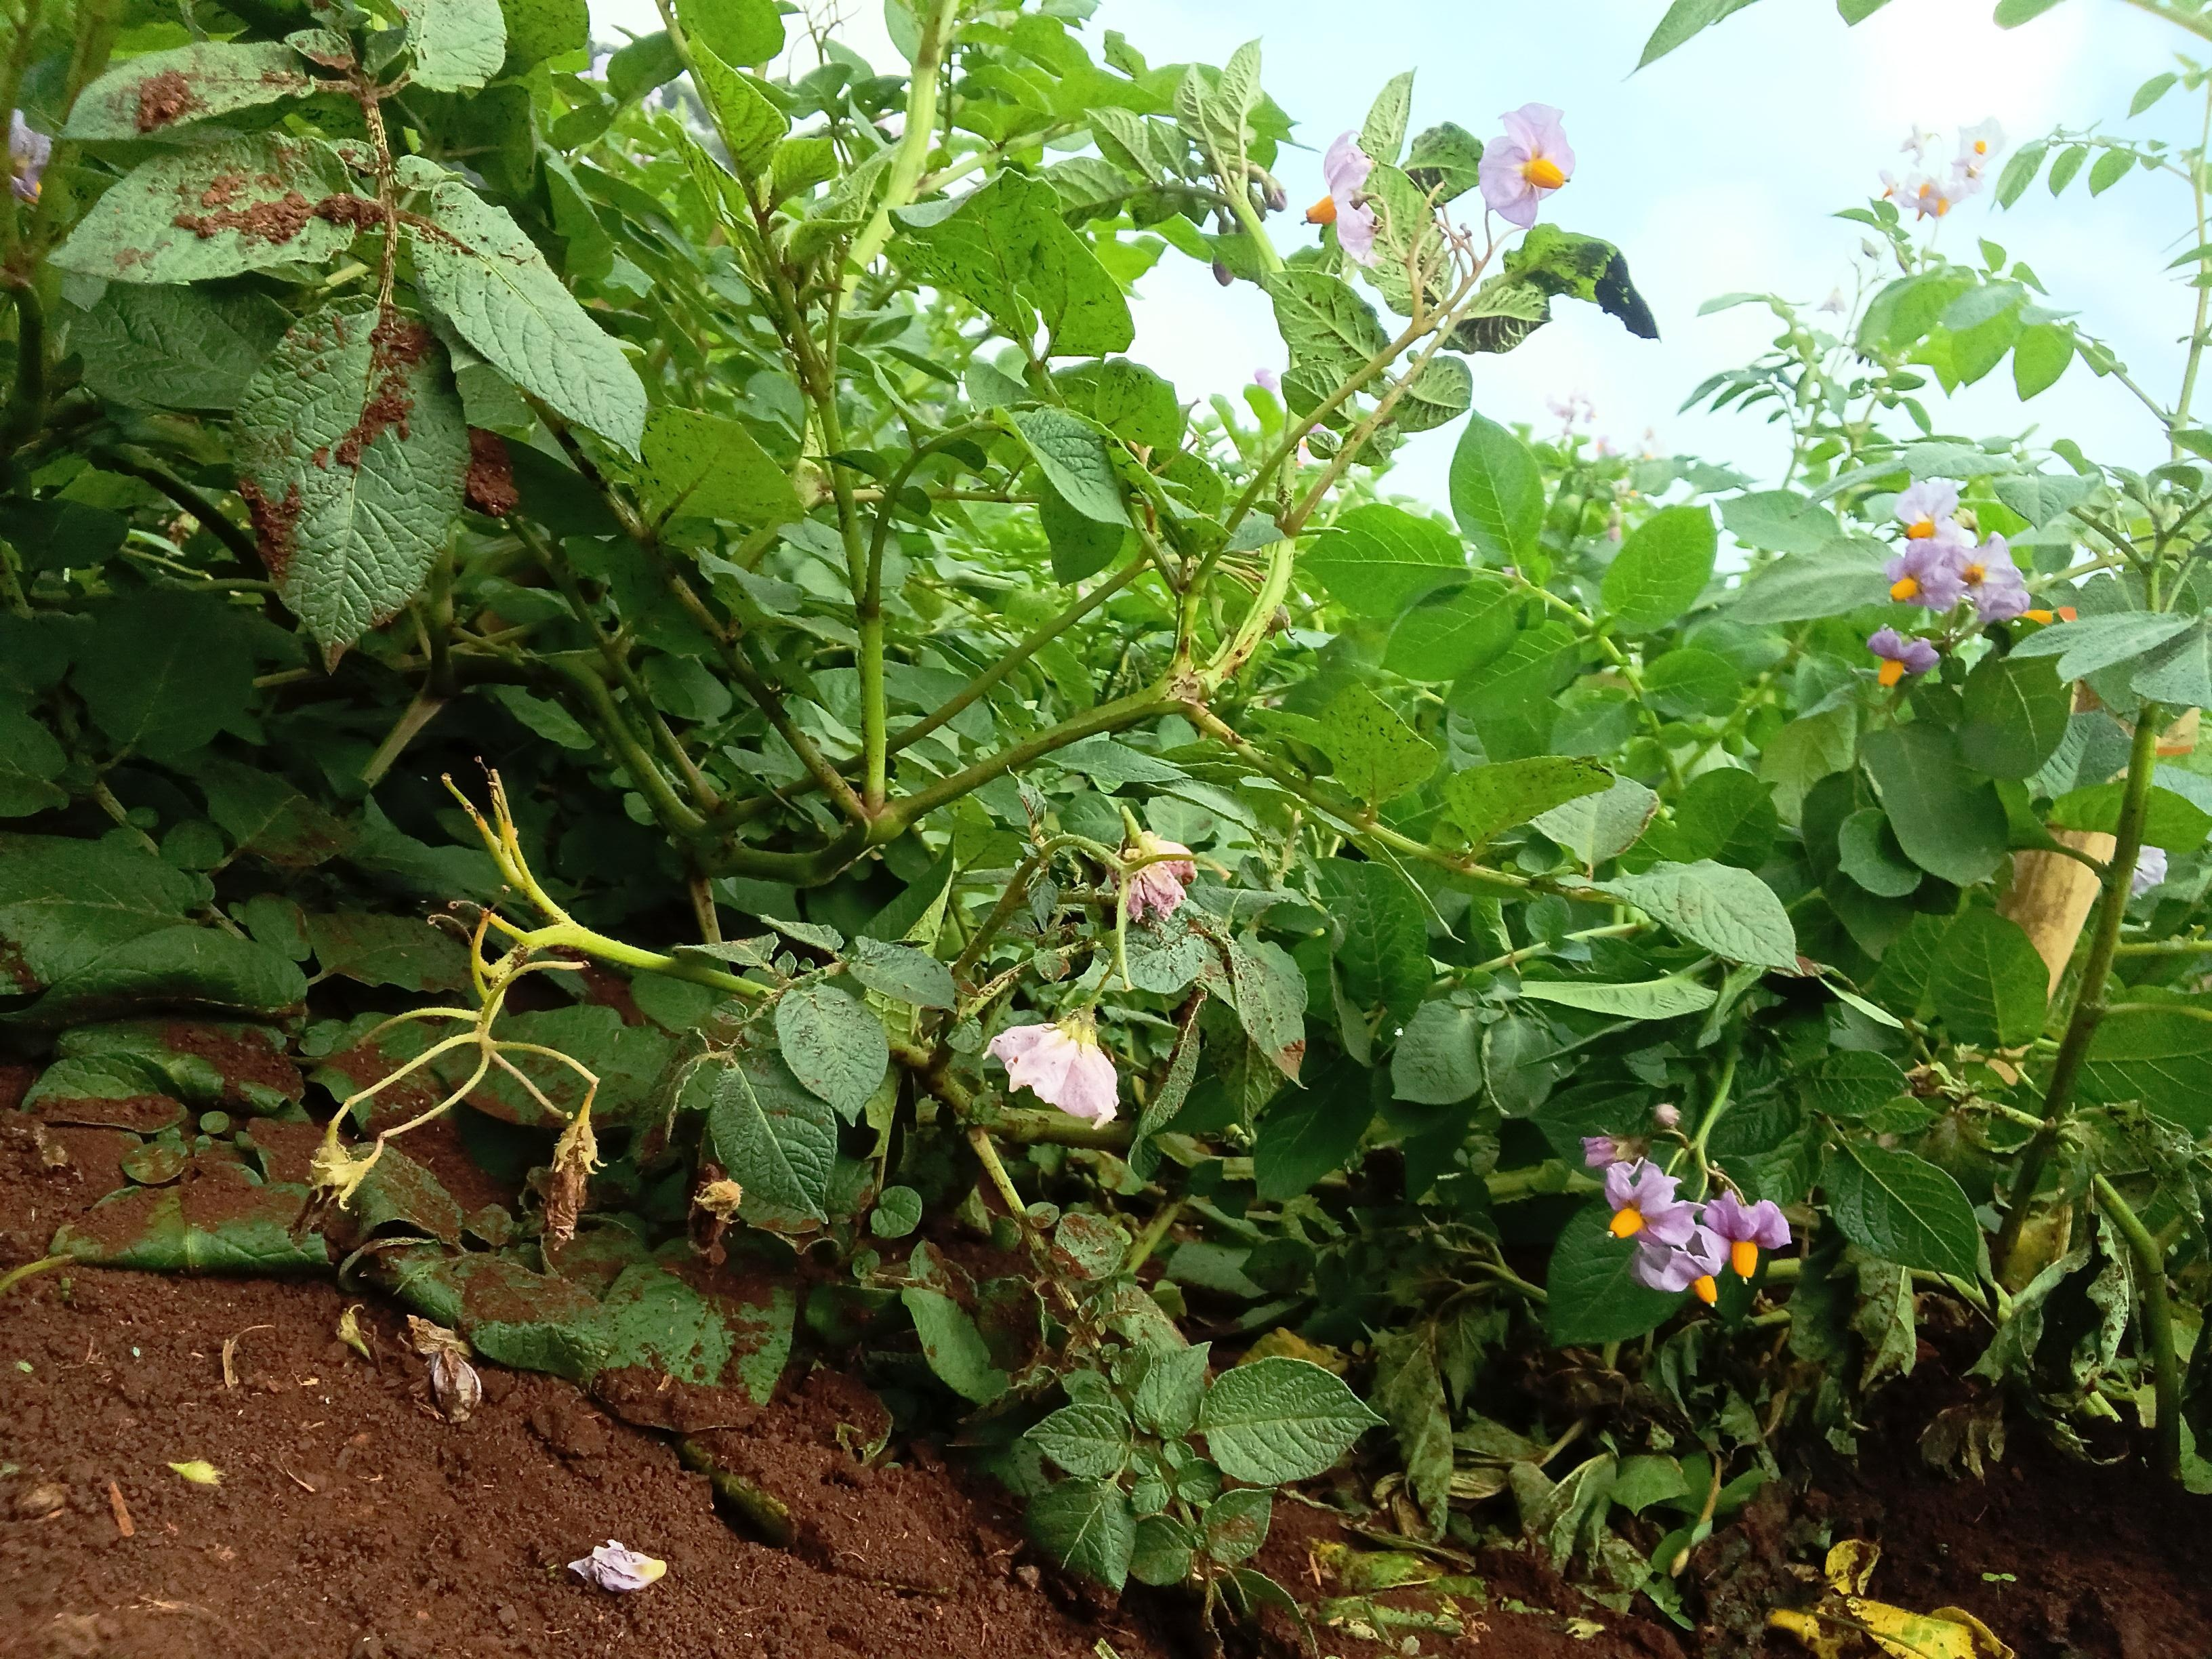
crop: potato
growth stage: flowering
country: Kenya
